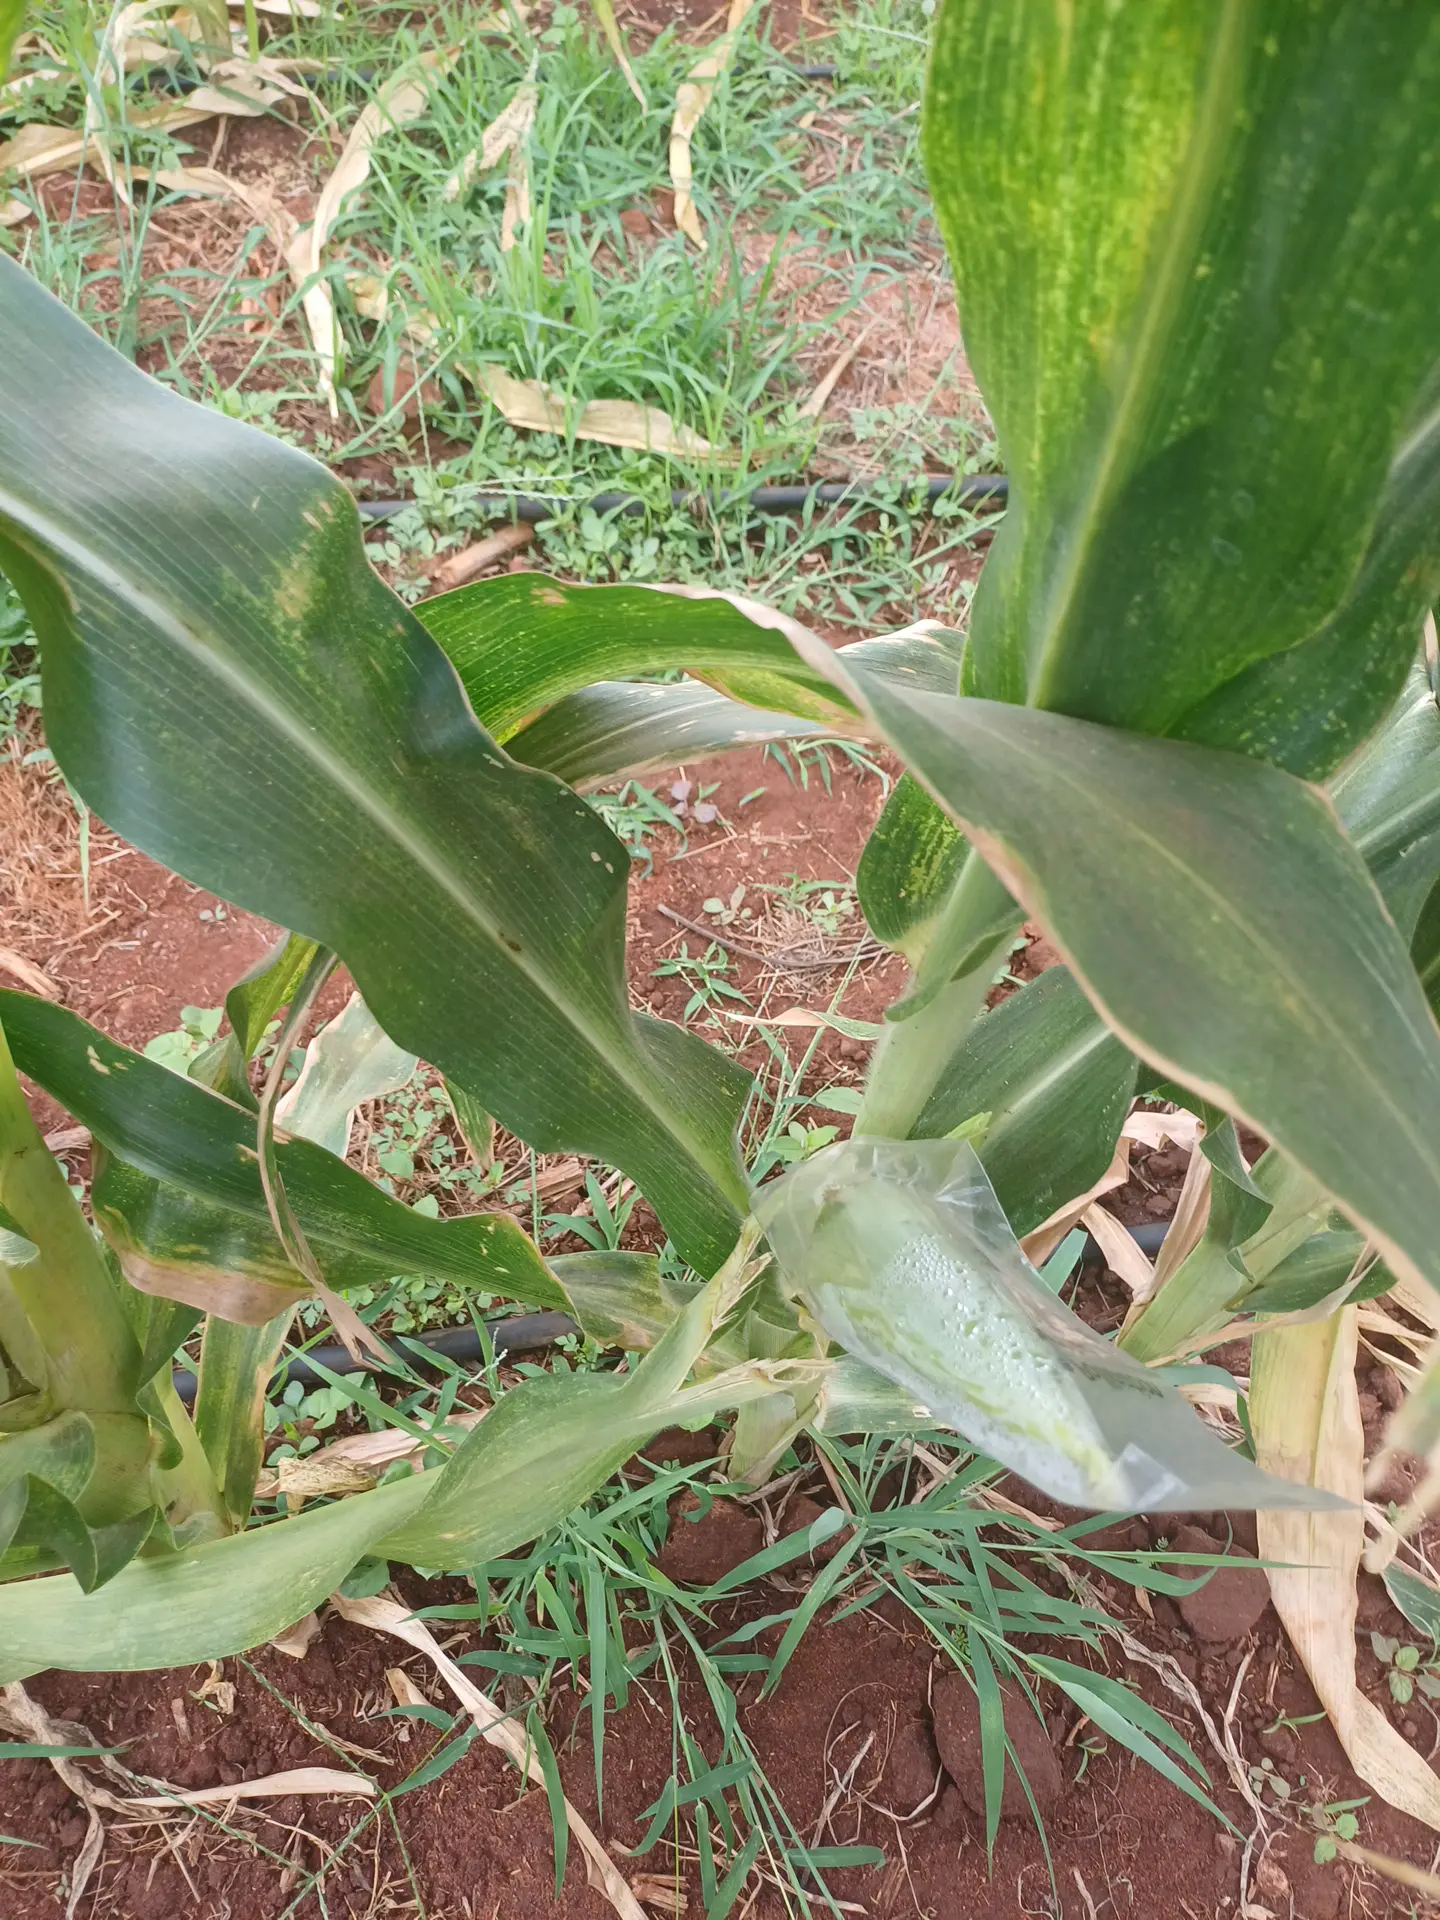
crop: maize
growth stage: flowering
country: Kenya
